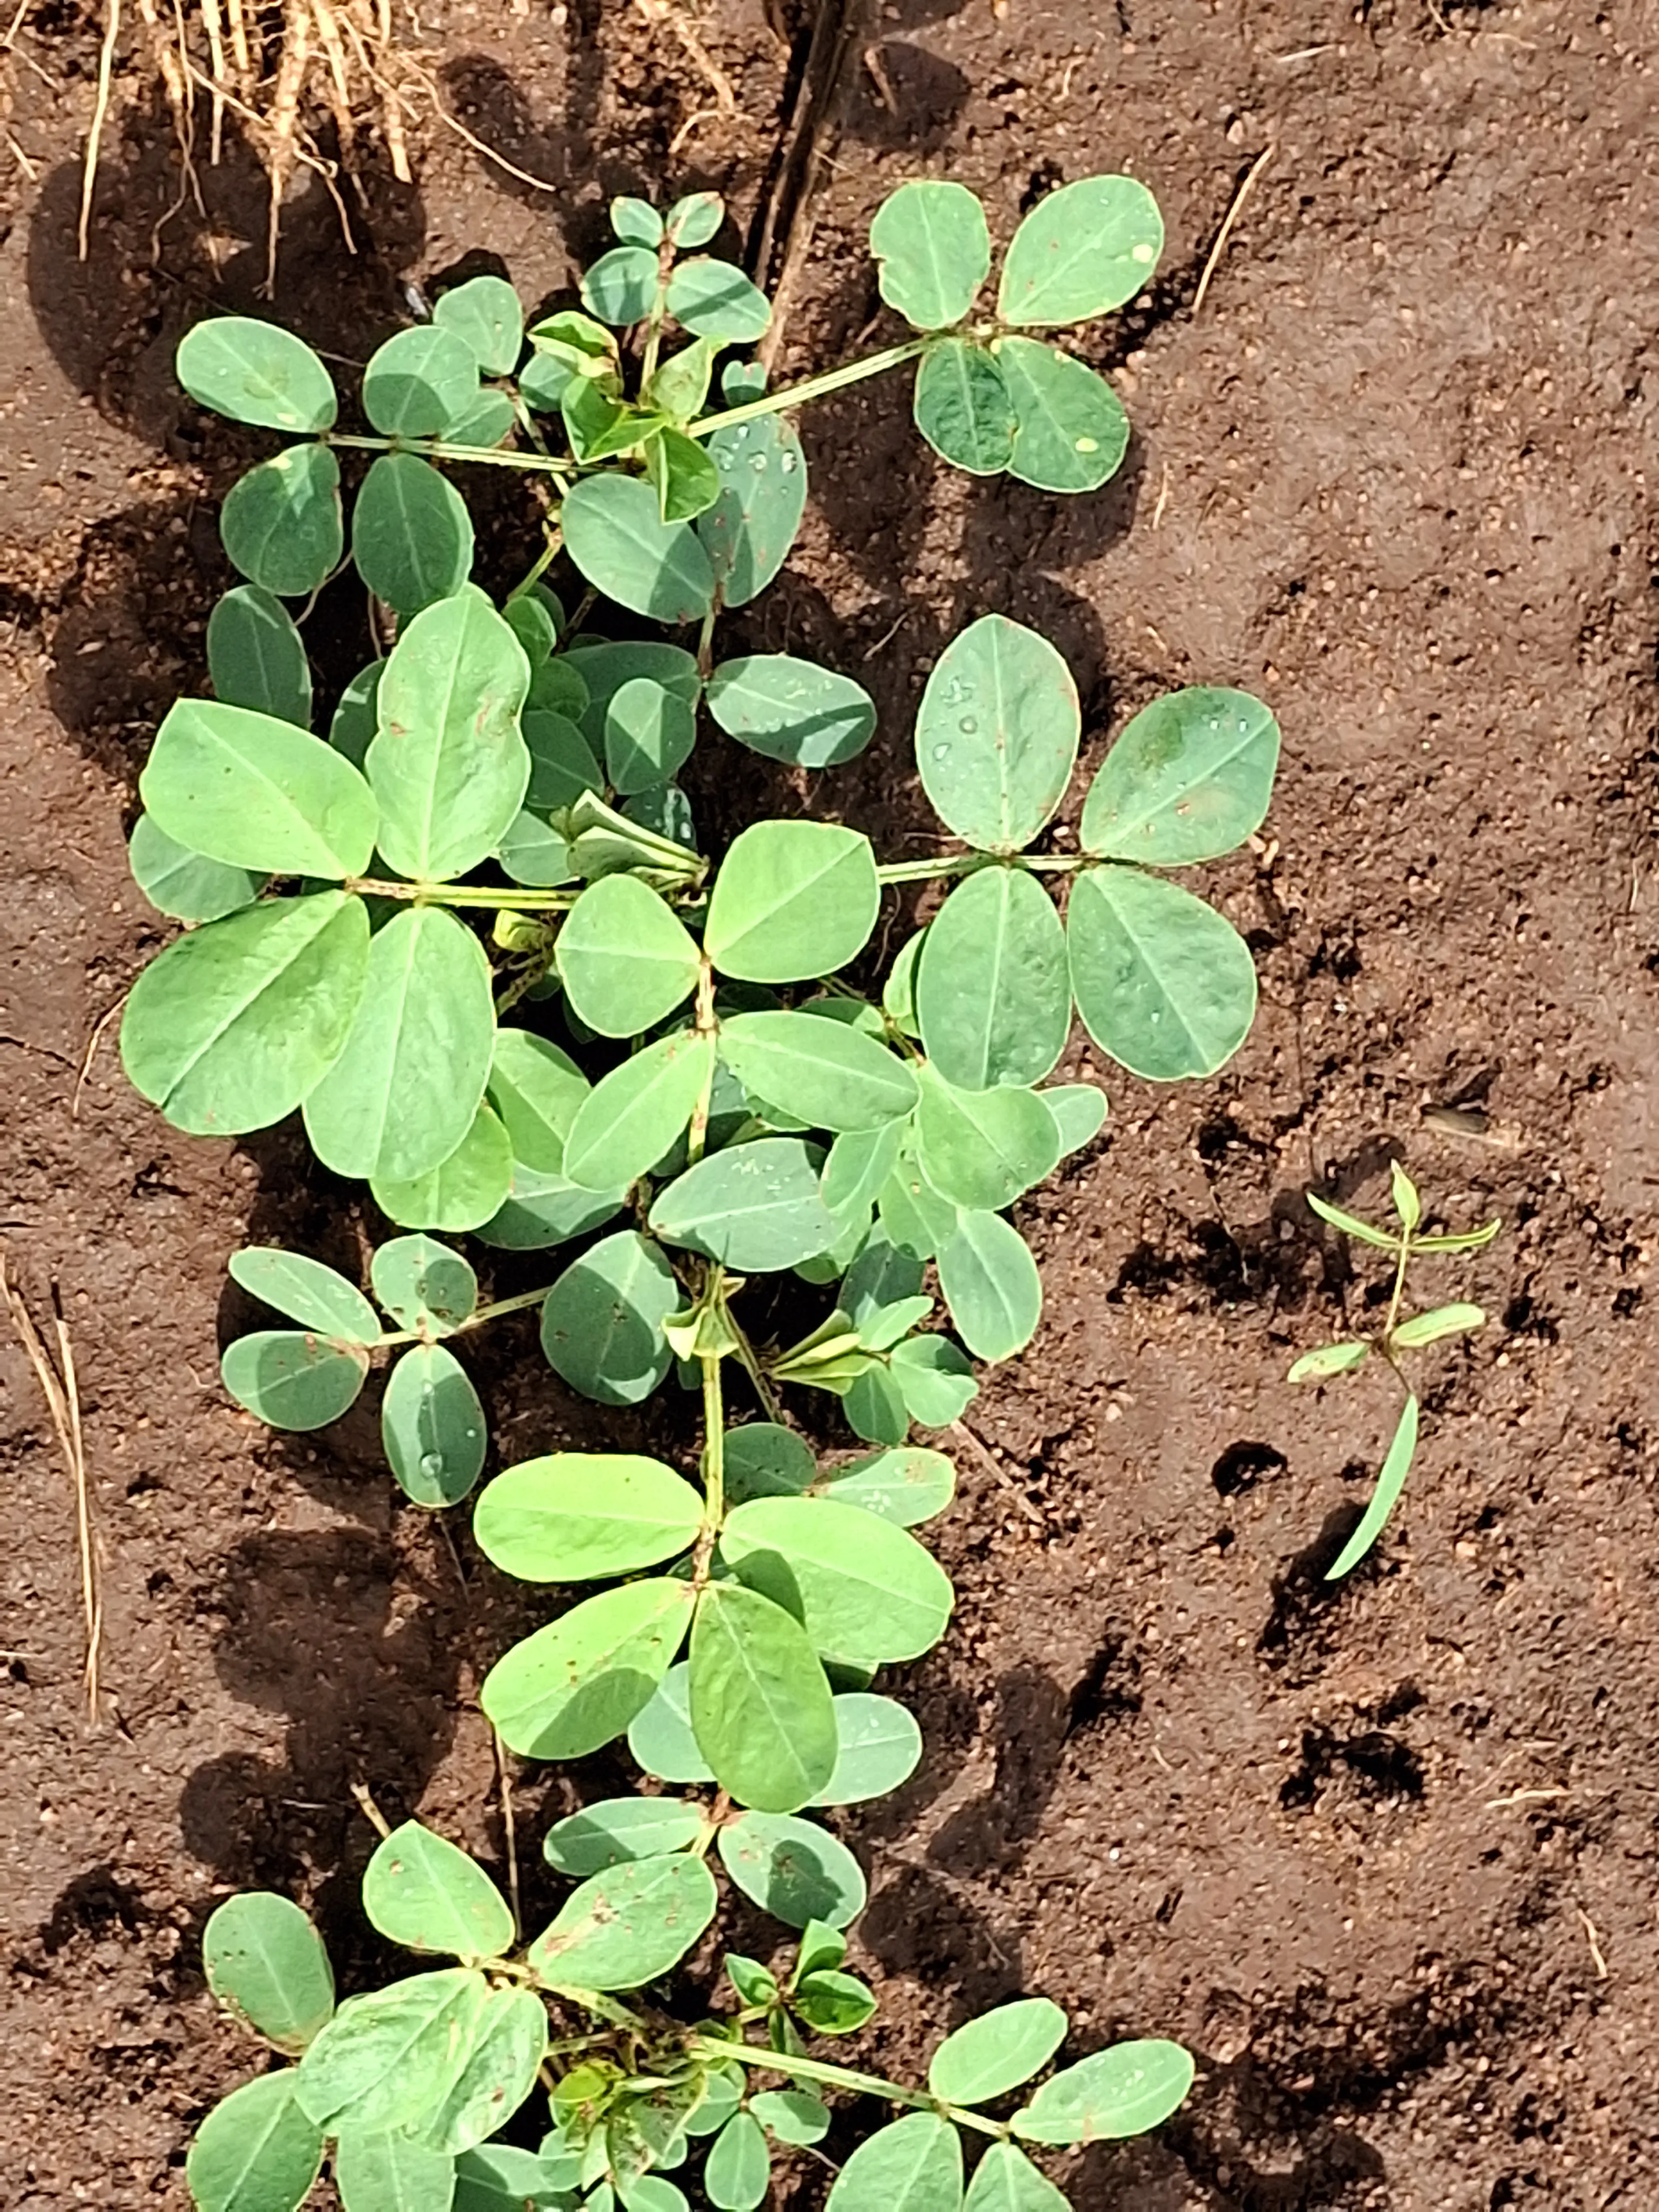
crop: groundnut
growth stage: vegetative
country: Kenya
